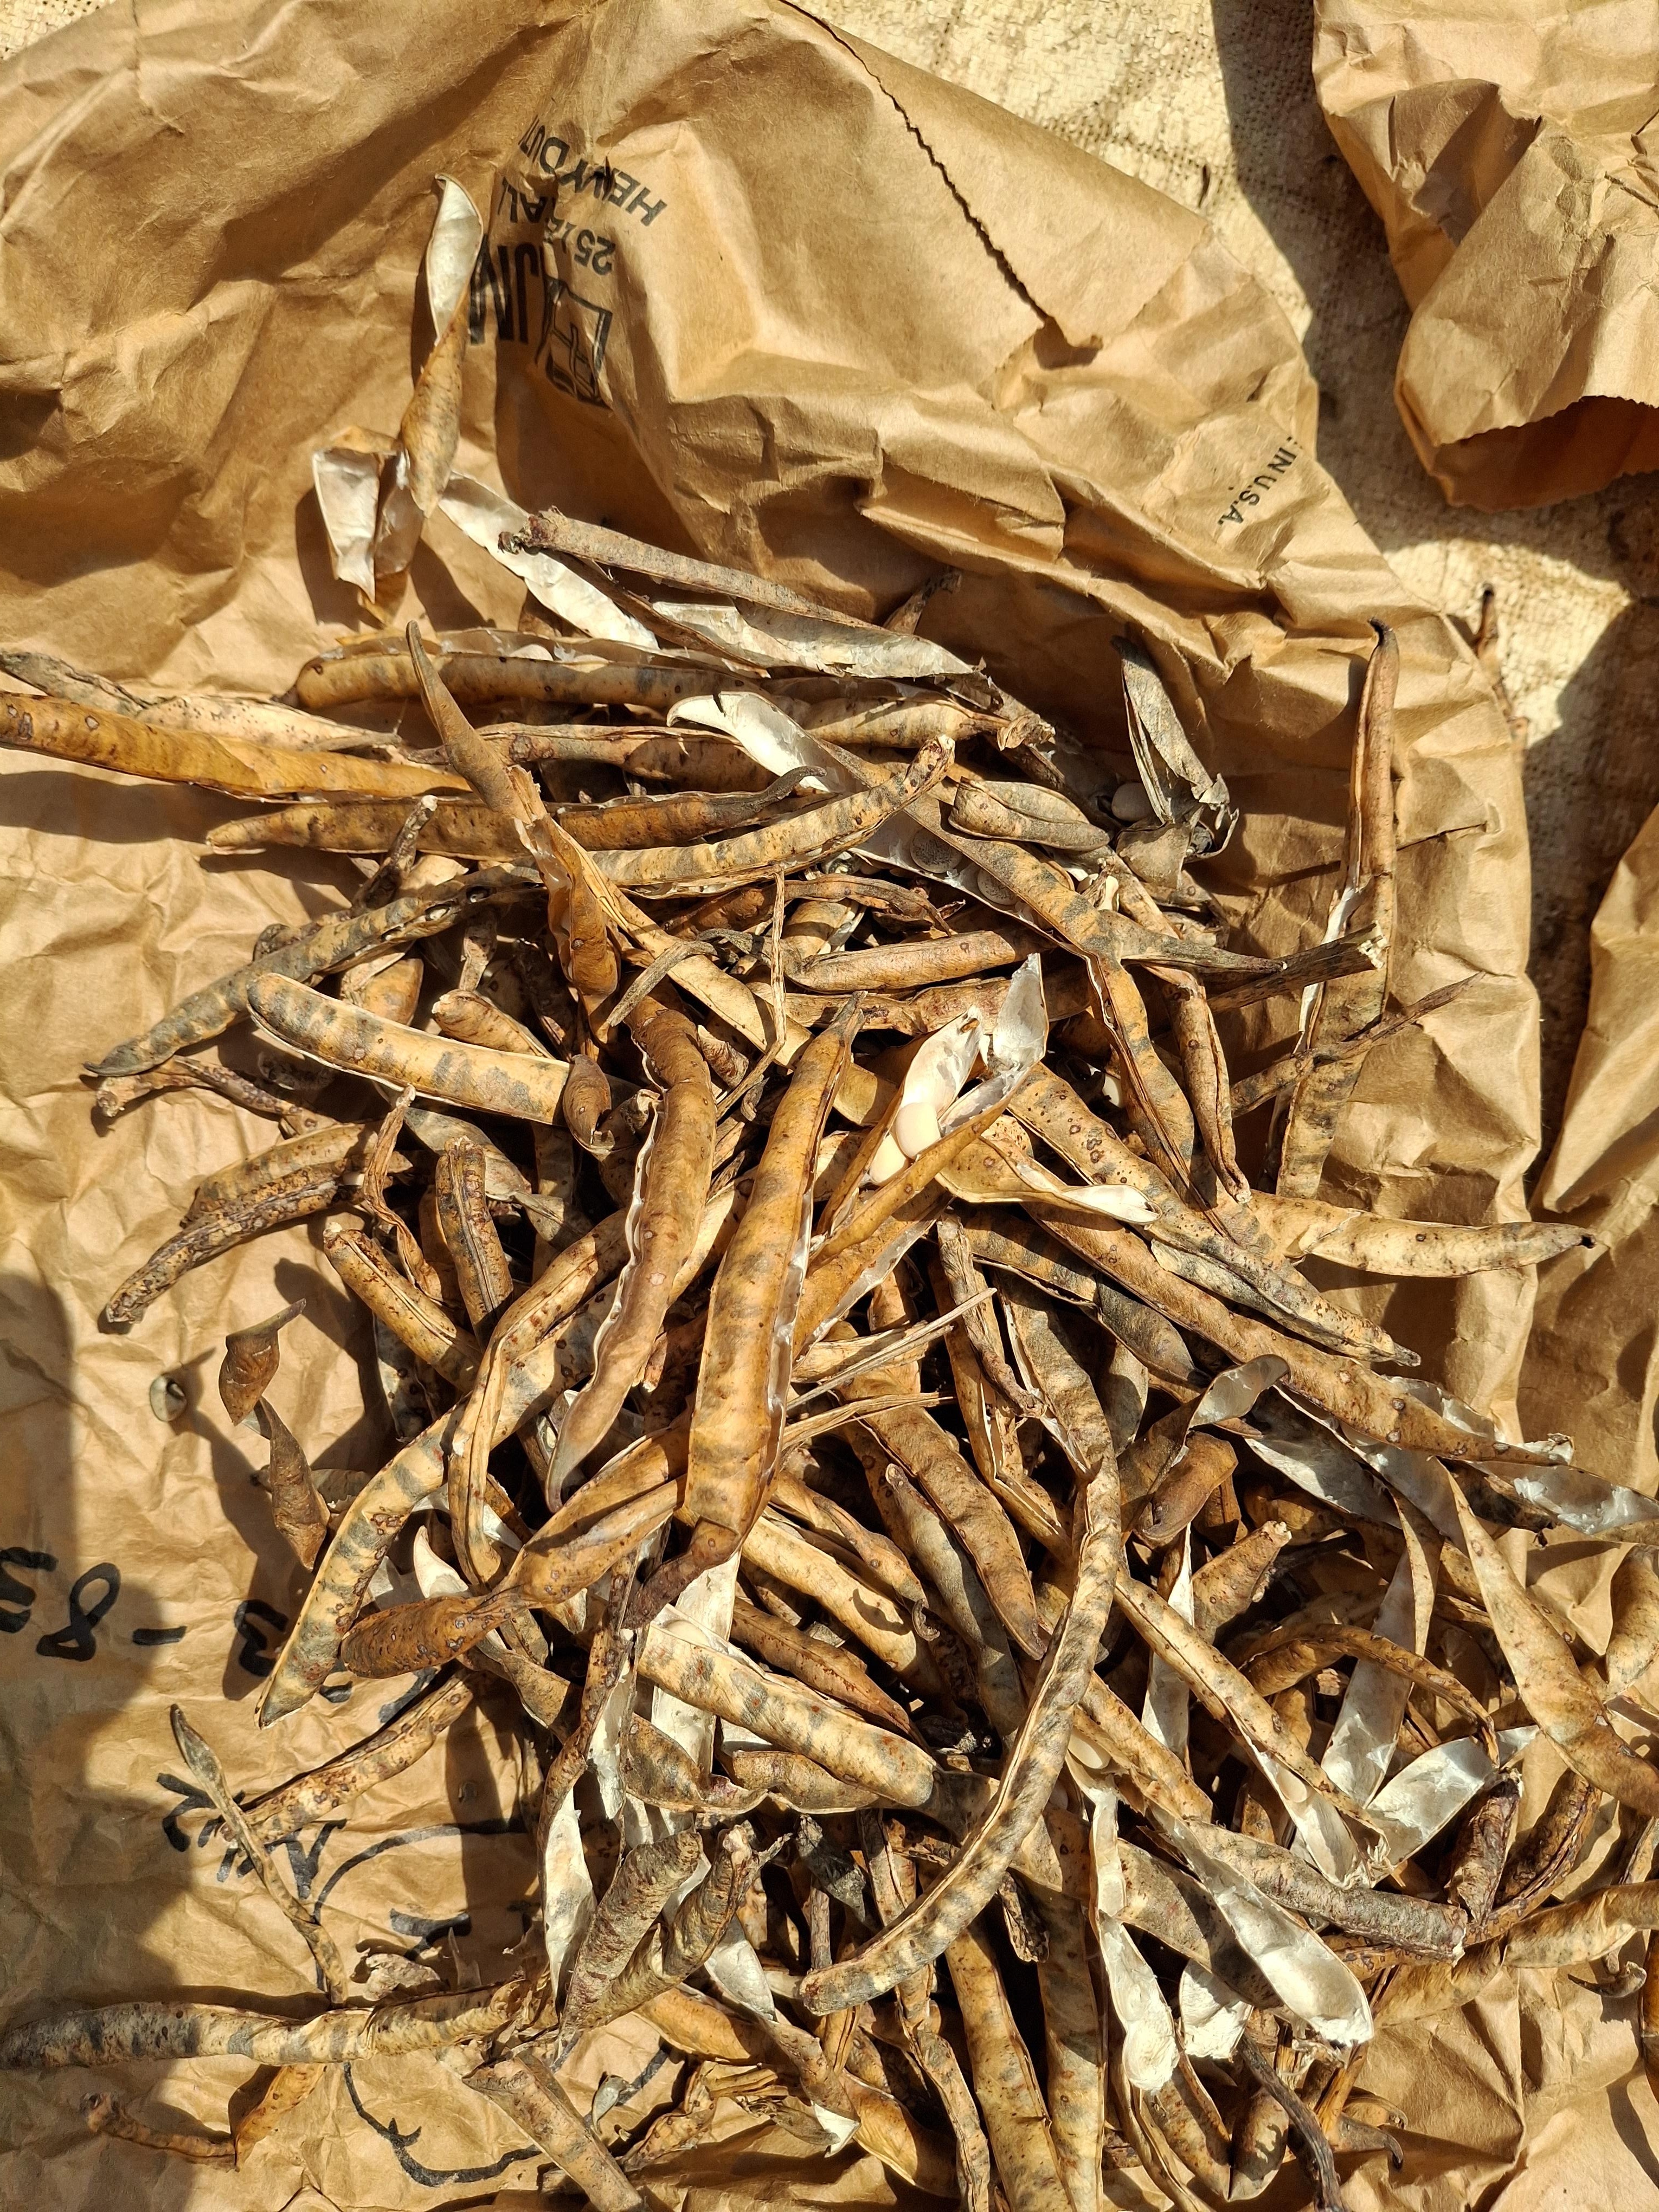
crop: cowpea
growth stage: harvest
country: Nigeria
